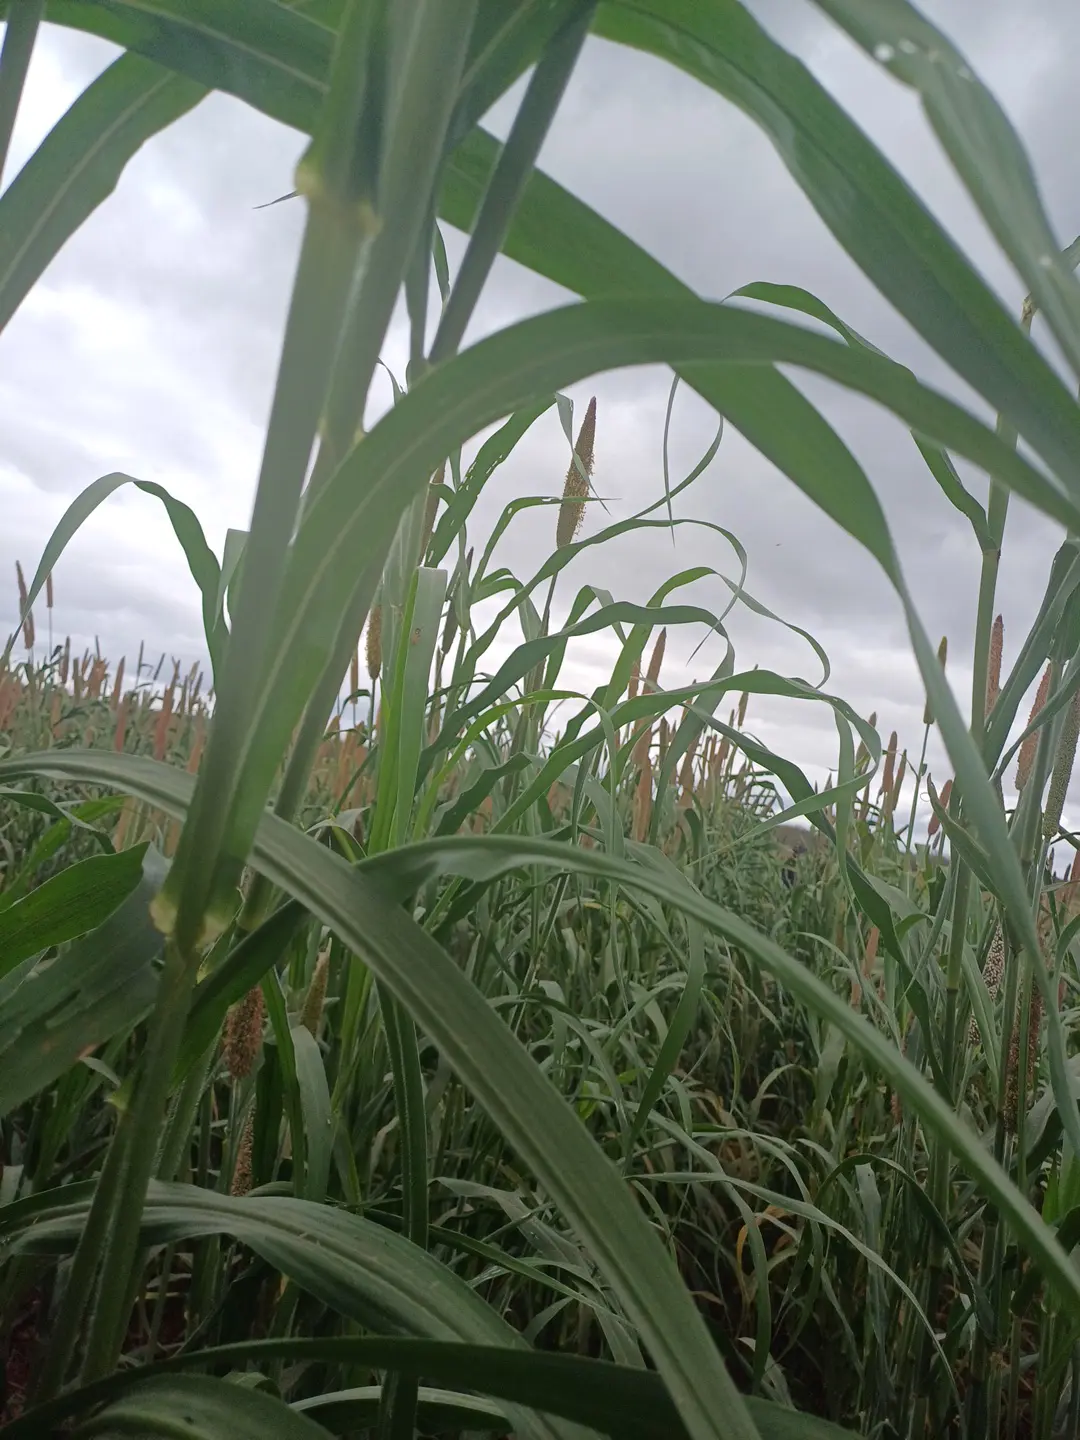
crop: pearl millet
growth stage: flowering
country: Kenya
